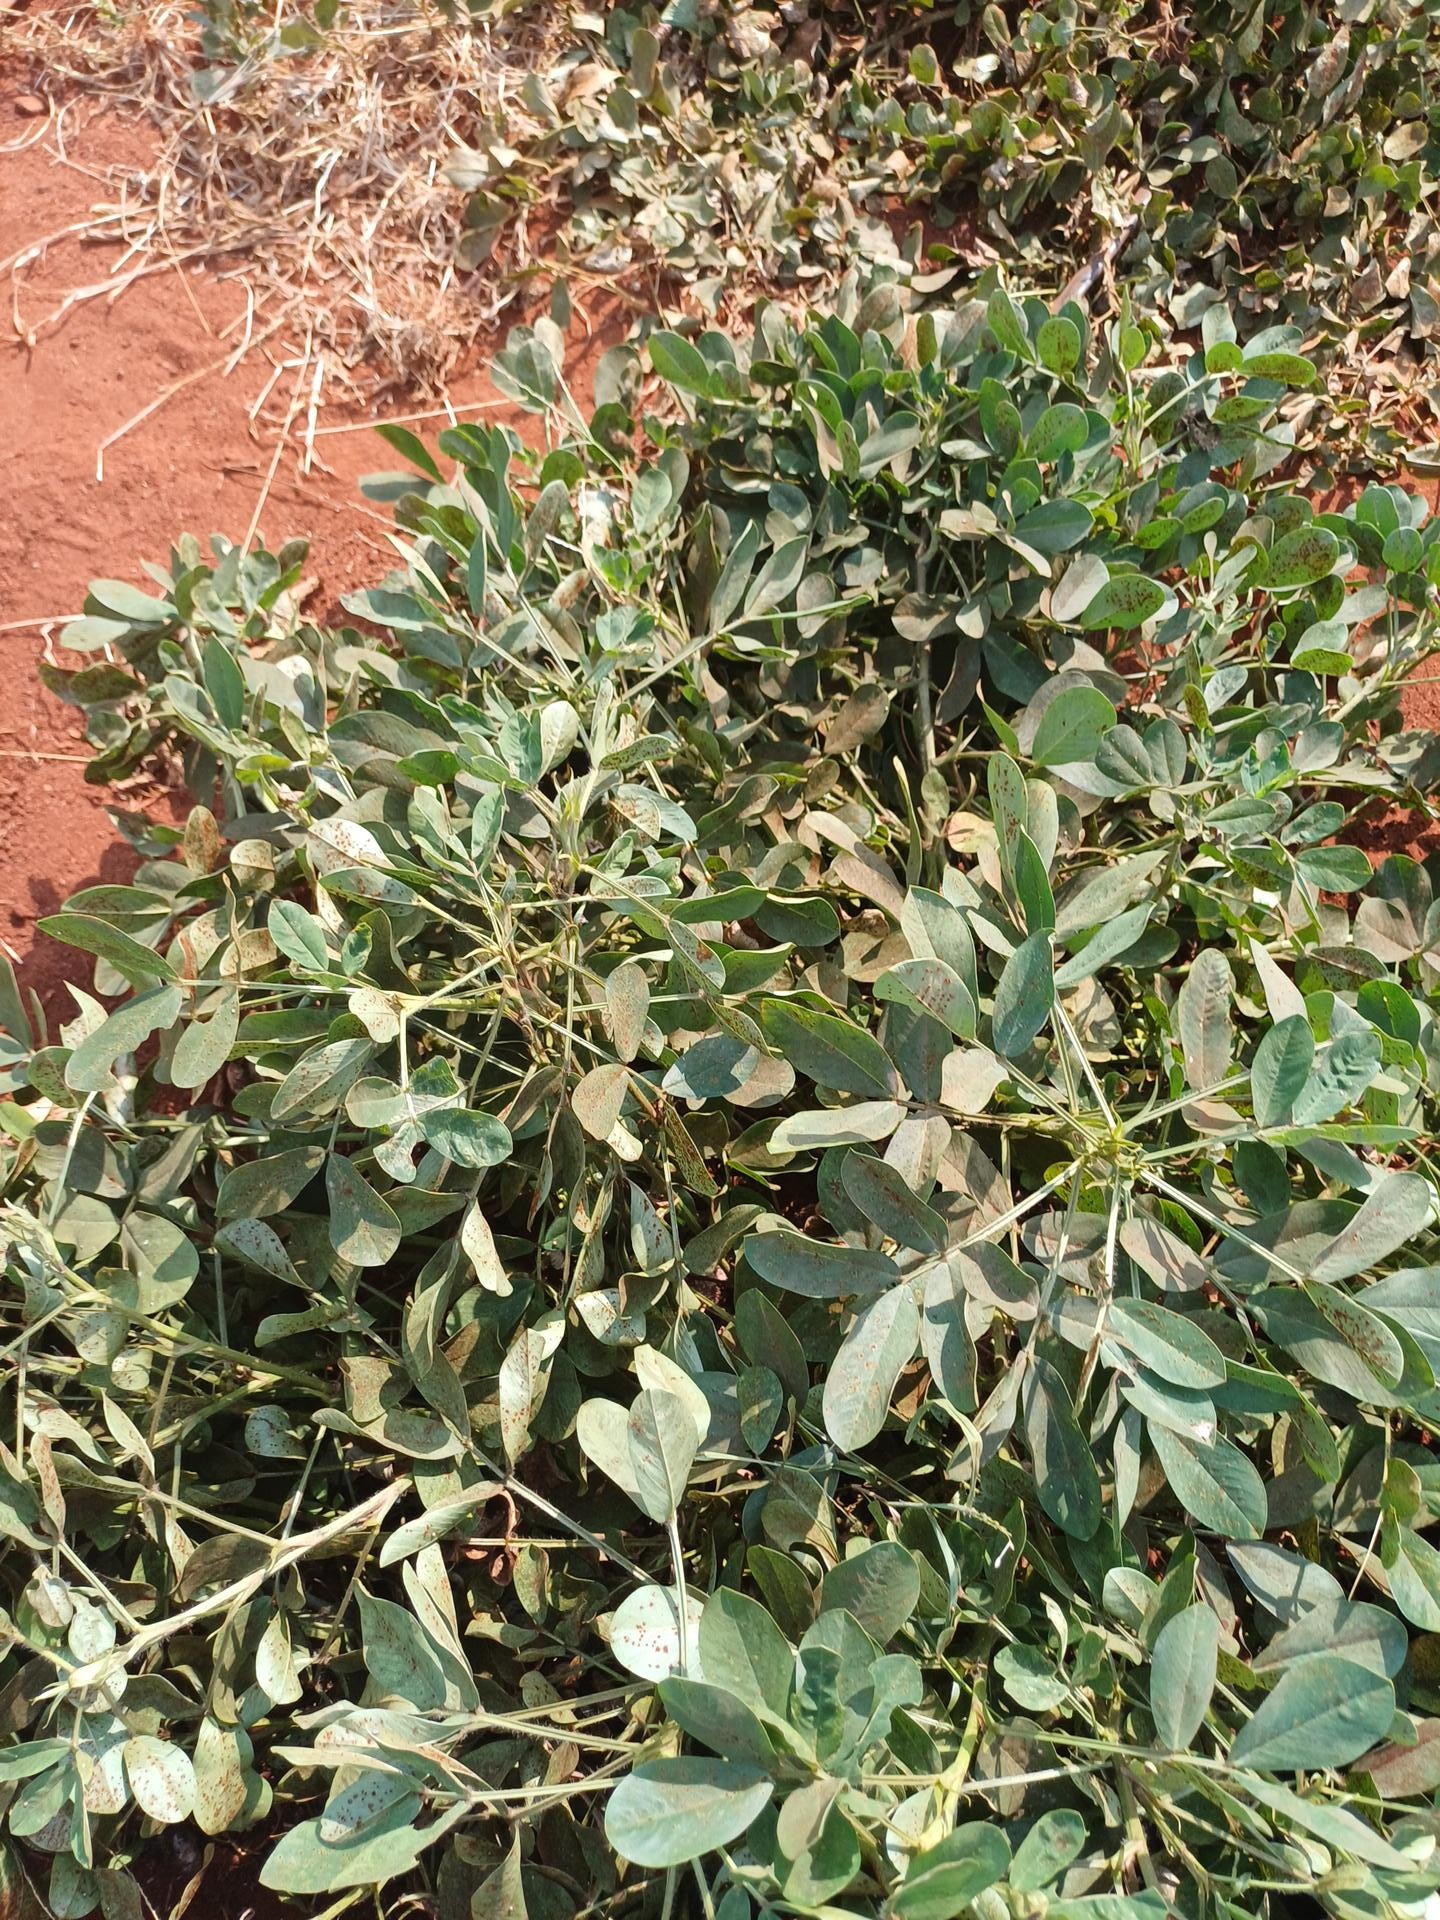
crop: groundnut
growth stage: maturity
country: Kenya
